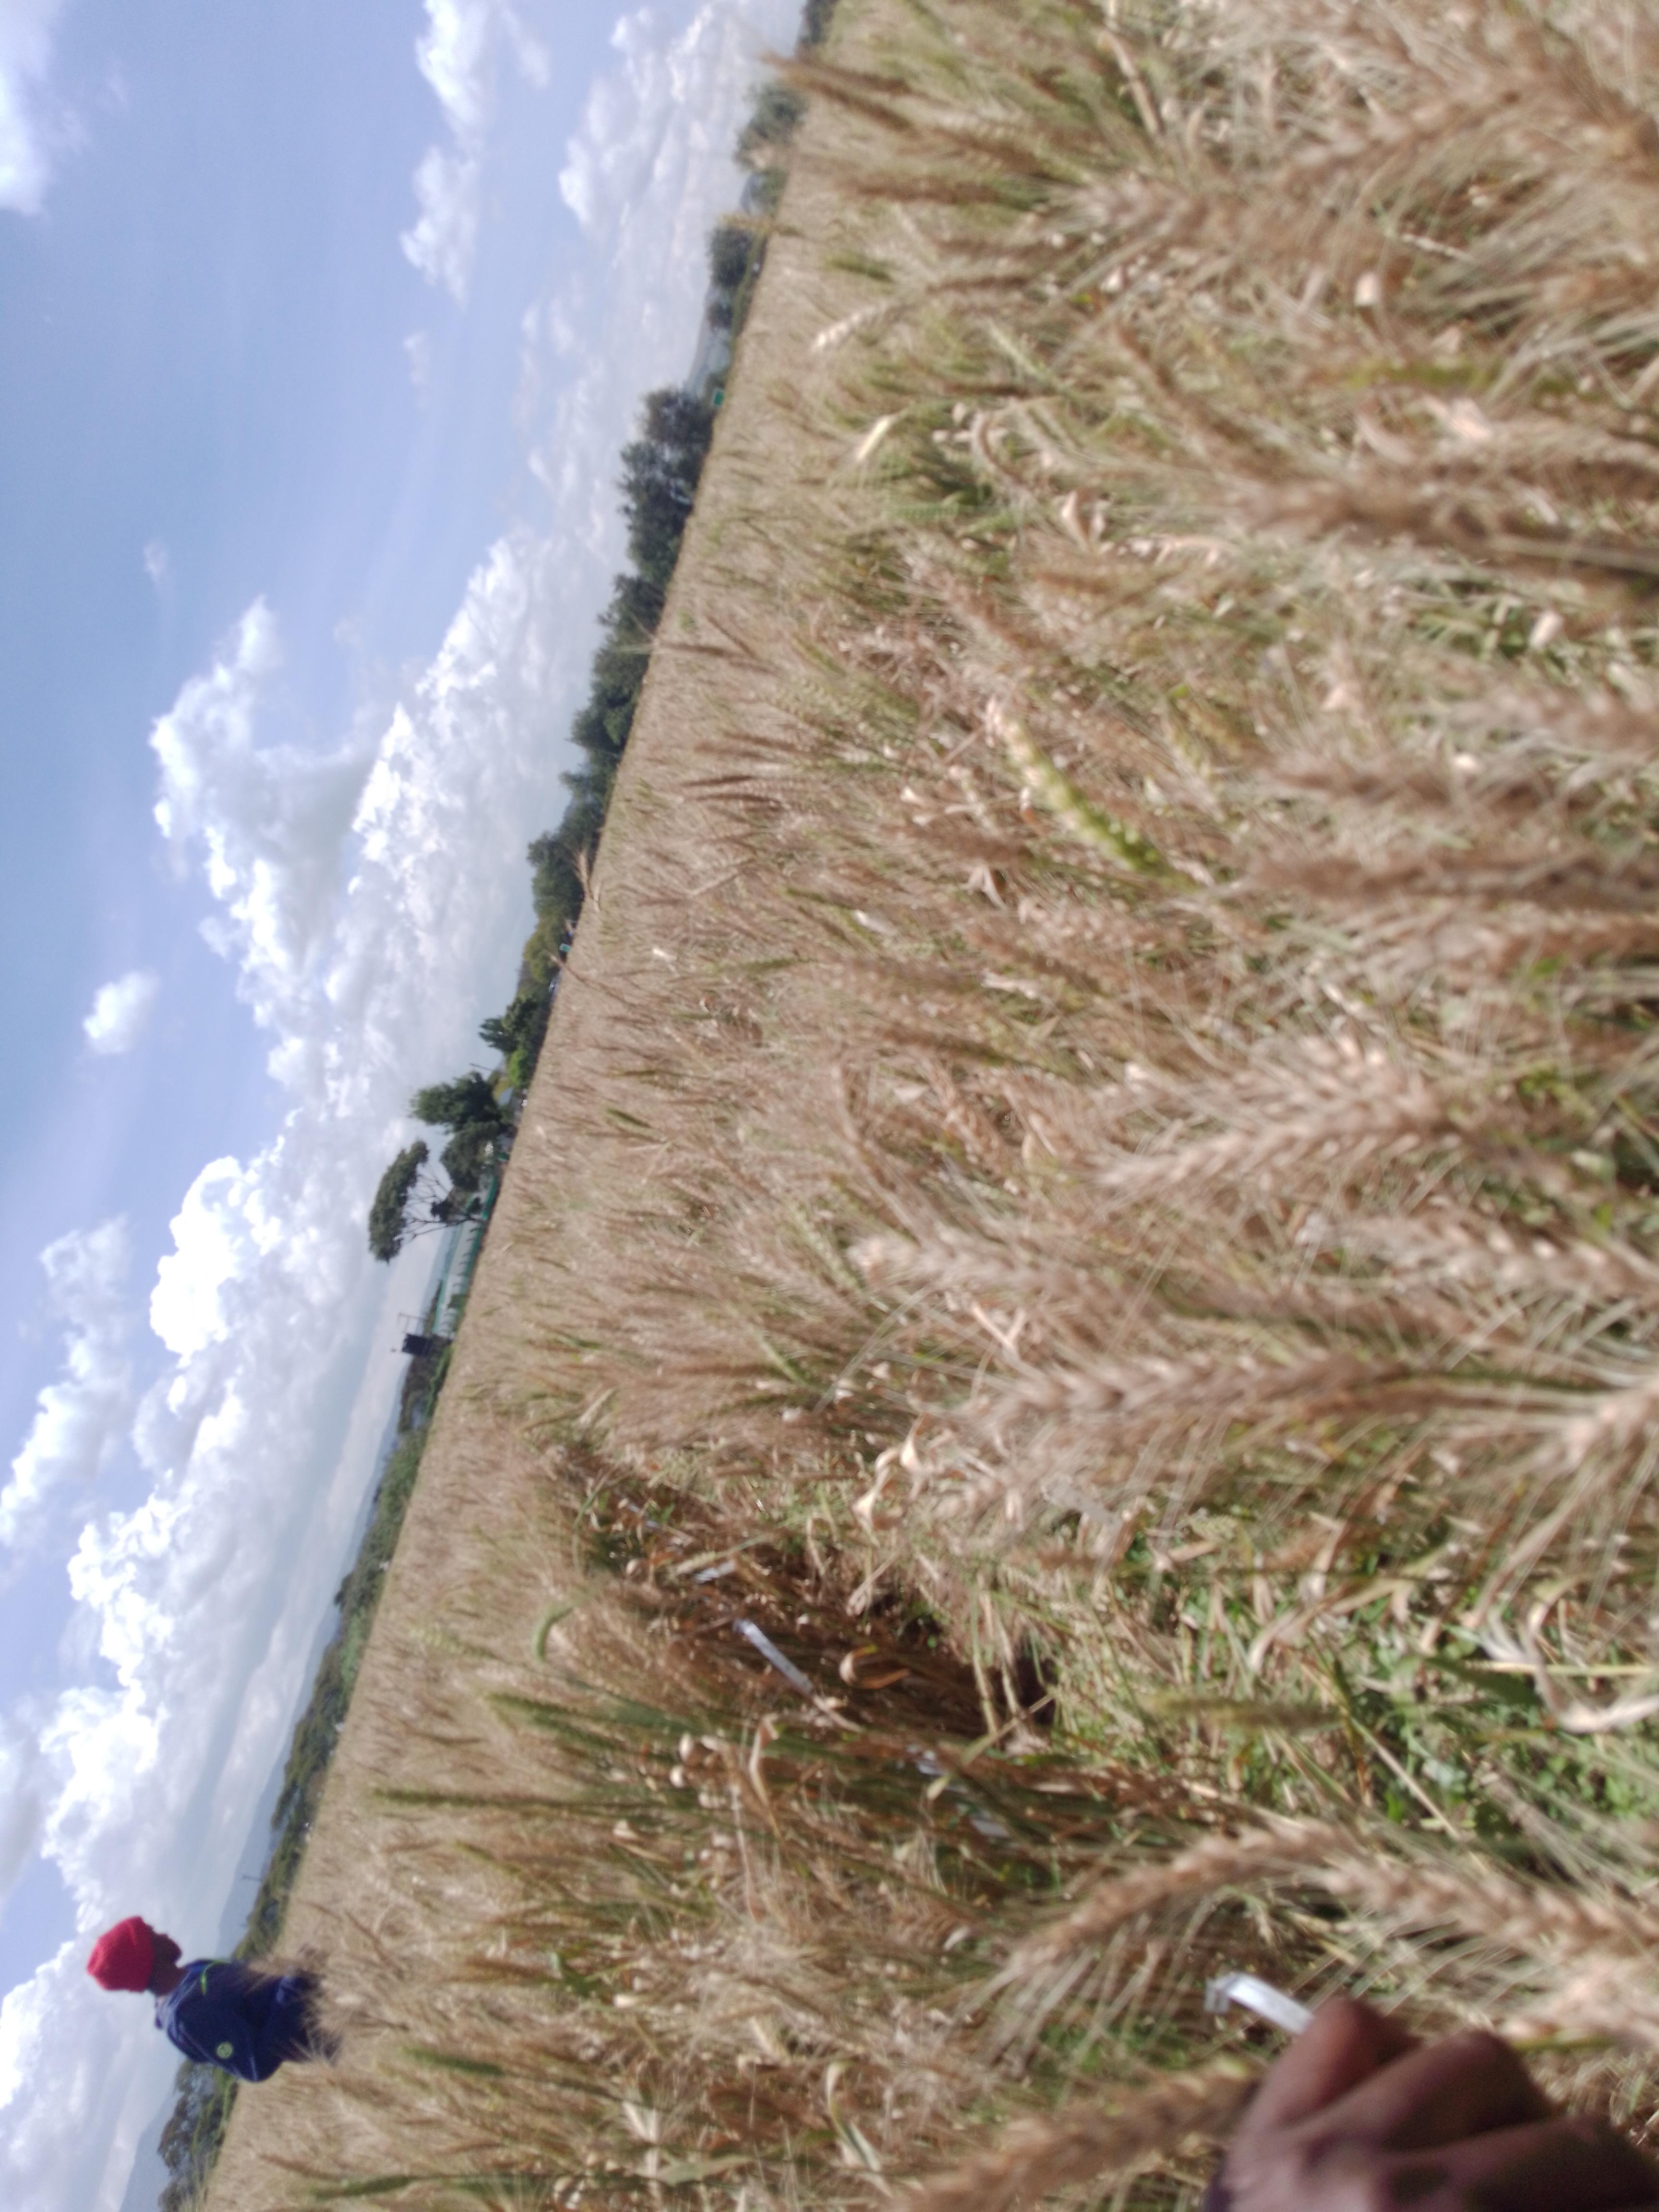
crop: wheat
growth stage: maturity
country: Kenya
